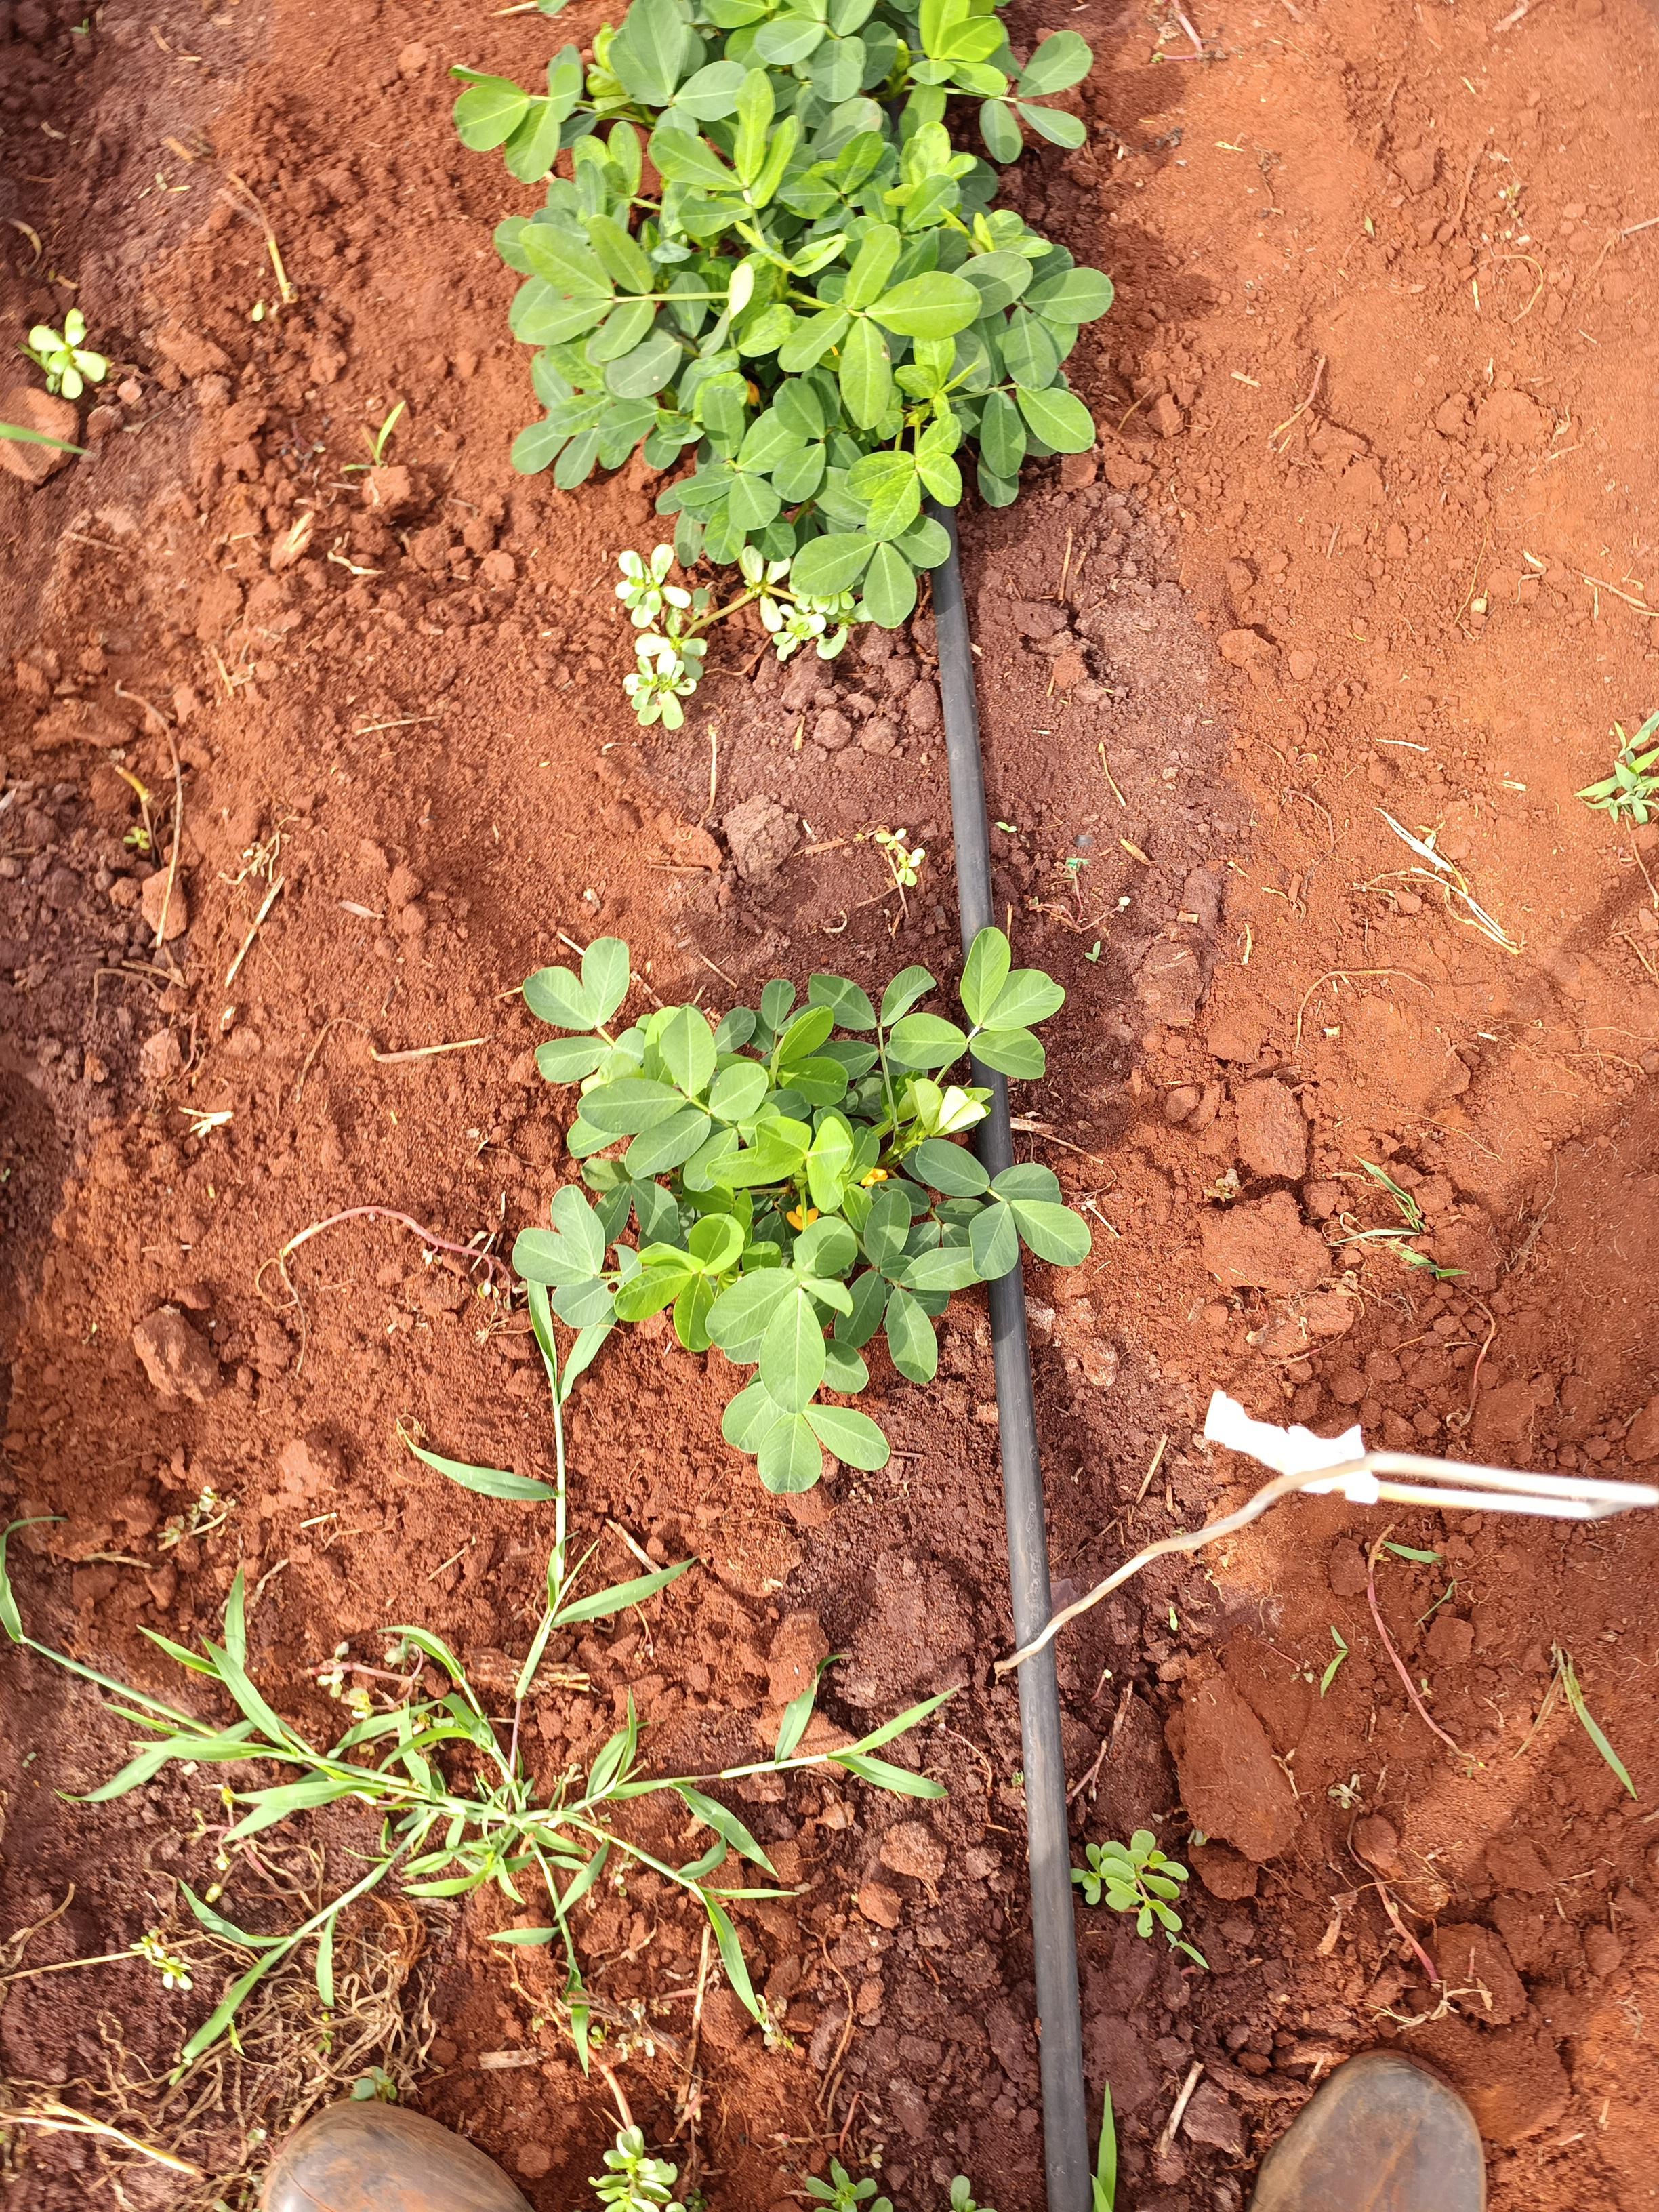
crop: groundnut
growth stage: flowering
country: Kenya
